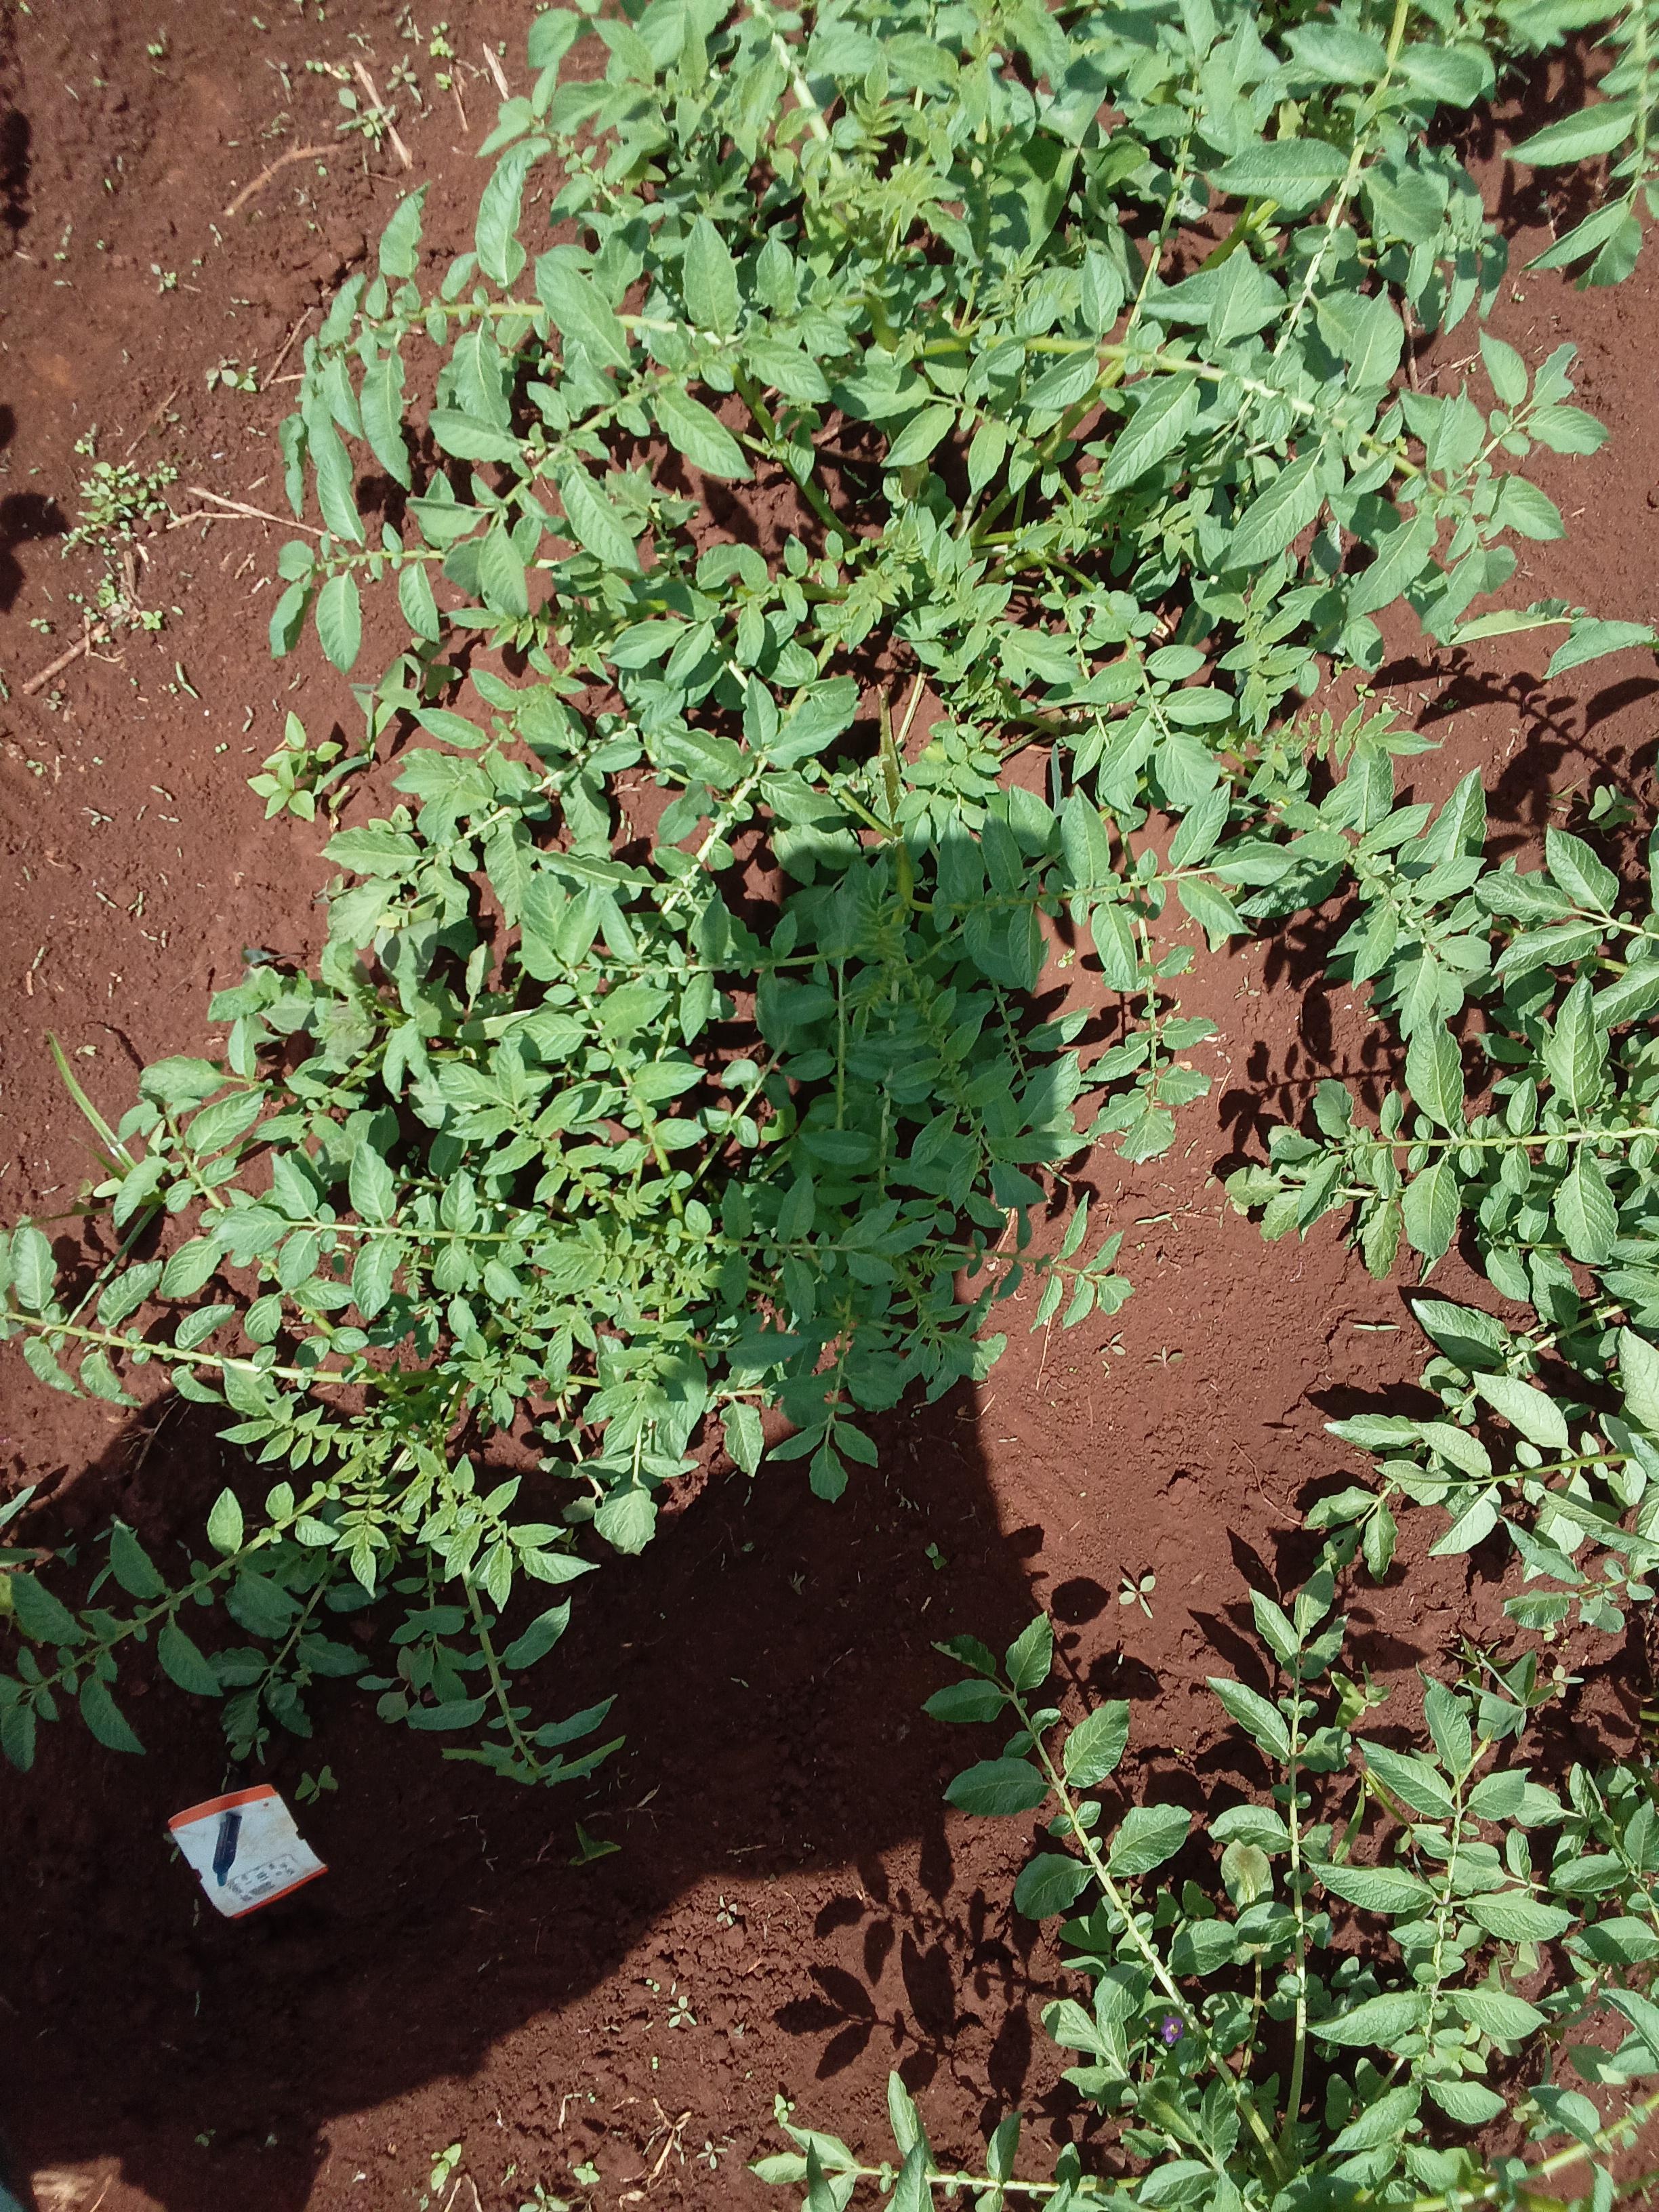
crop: potato
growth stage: vegetative
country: Kenya
